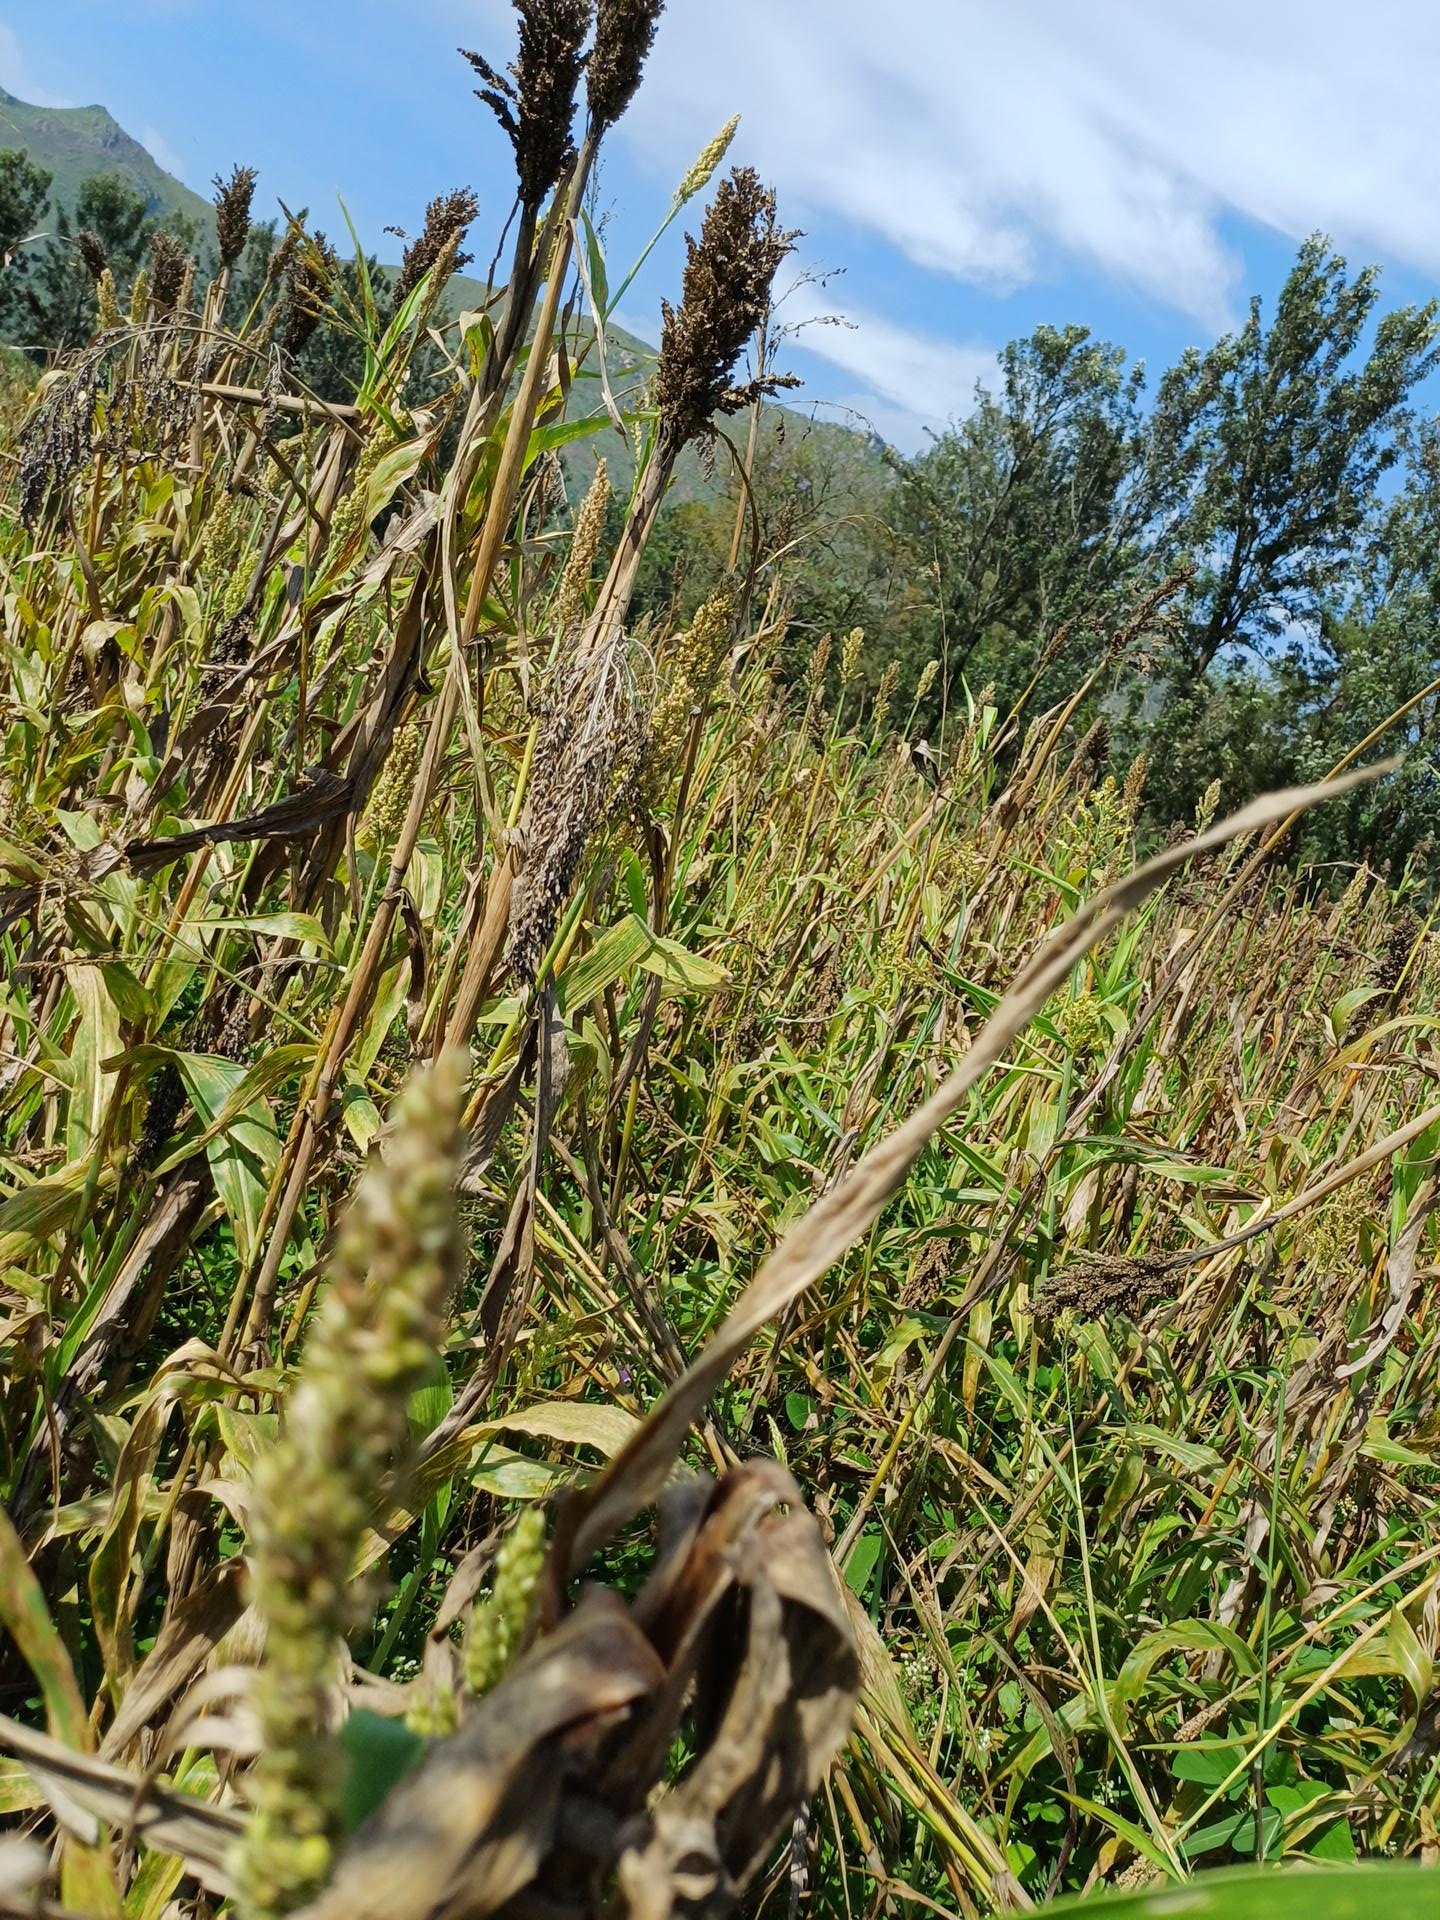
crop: sorghum
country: Kenya
